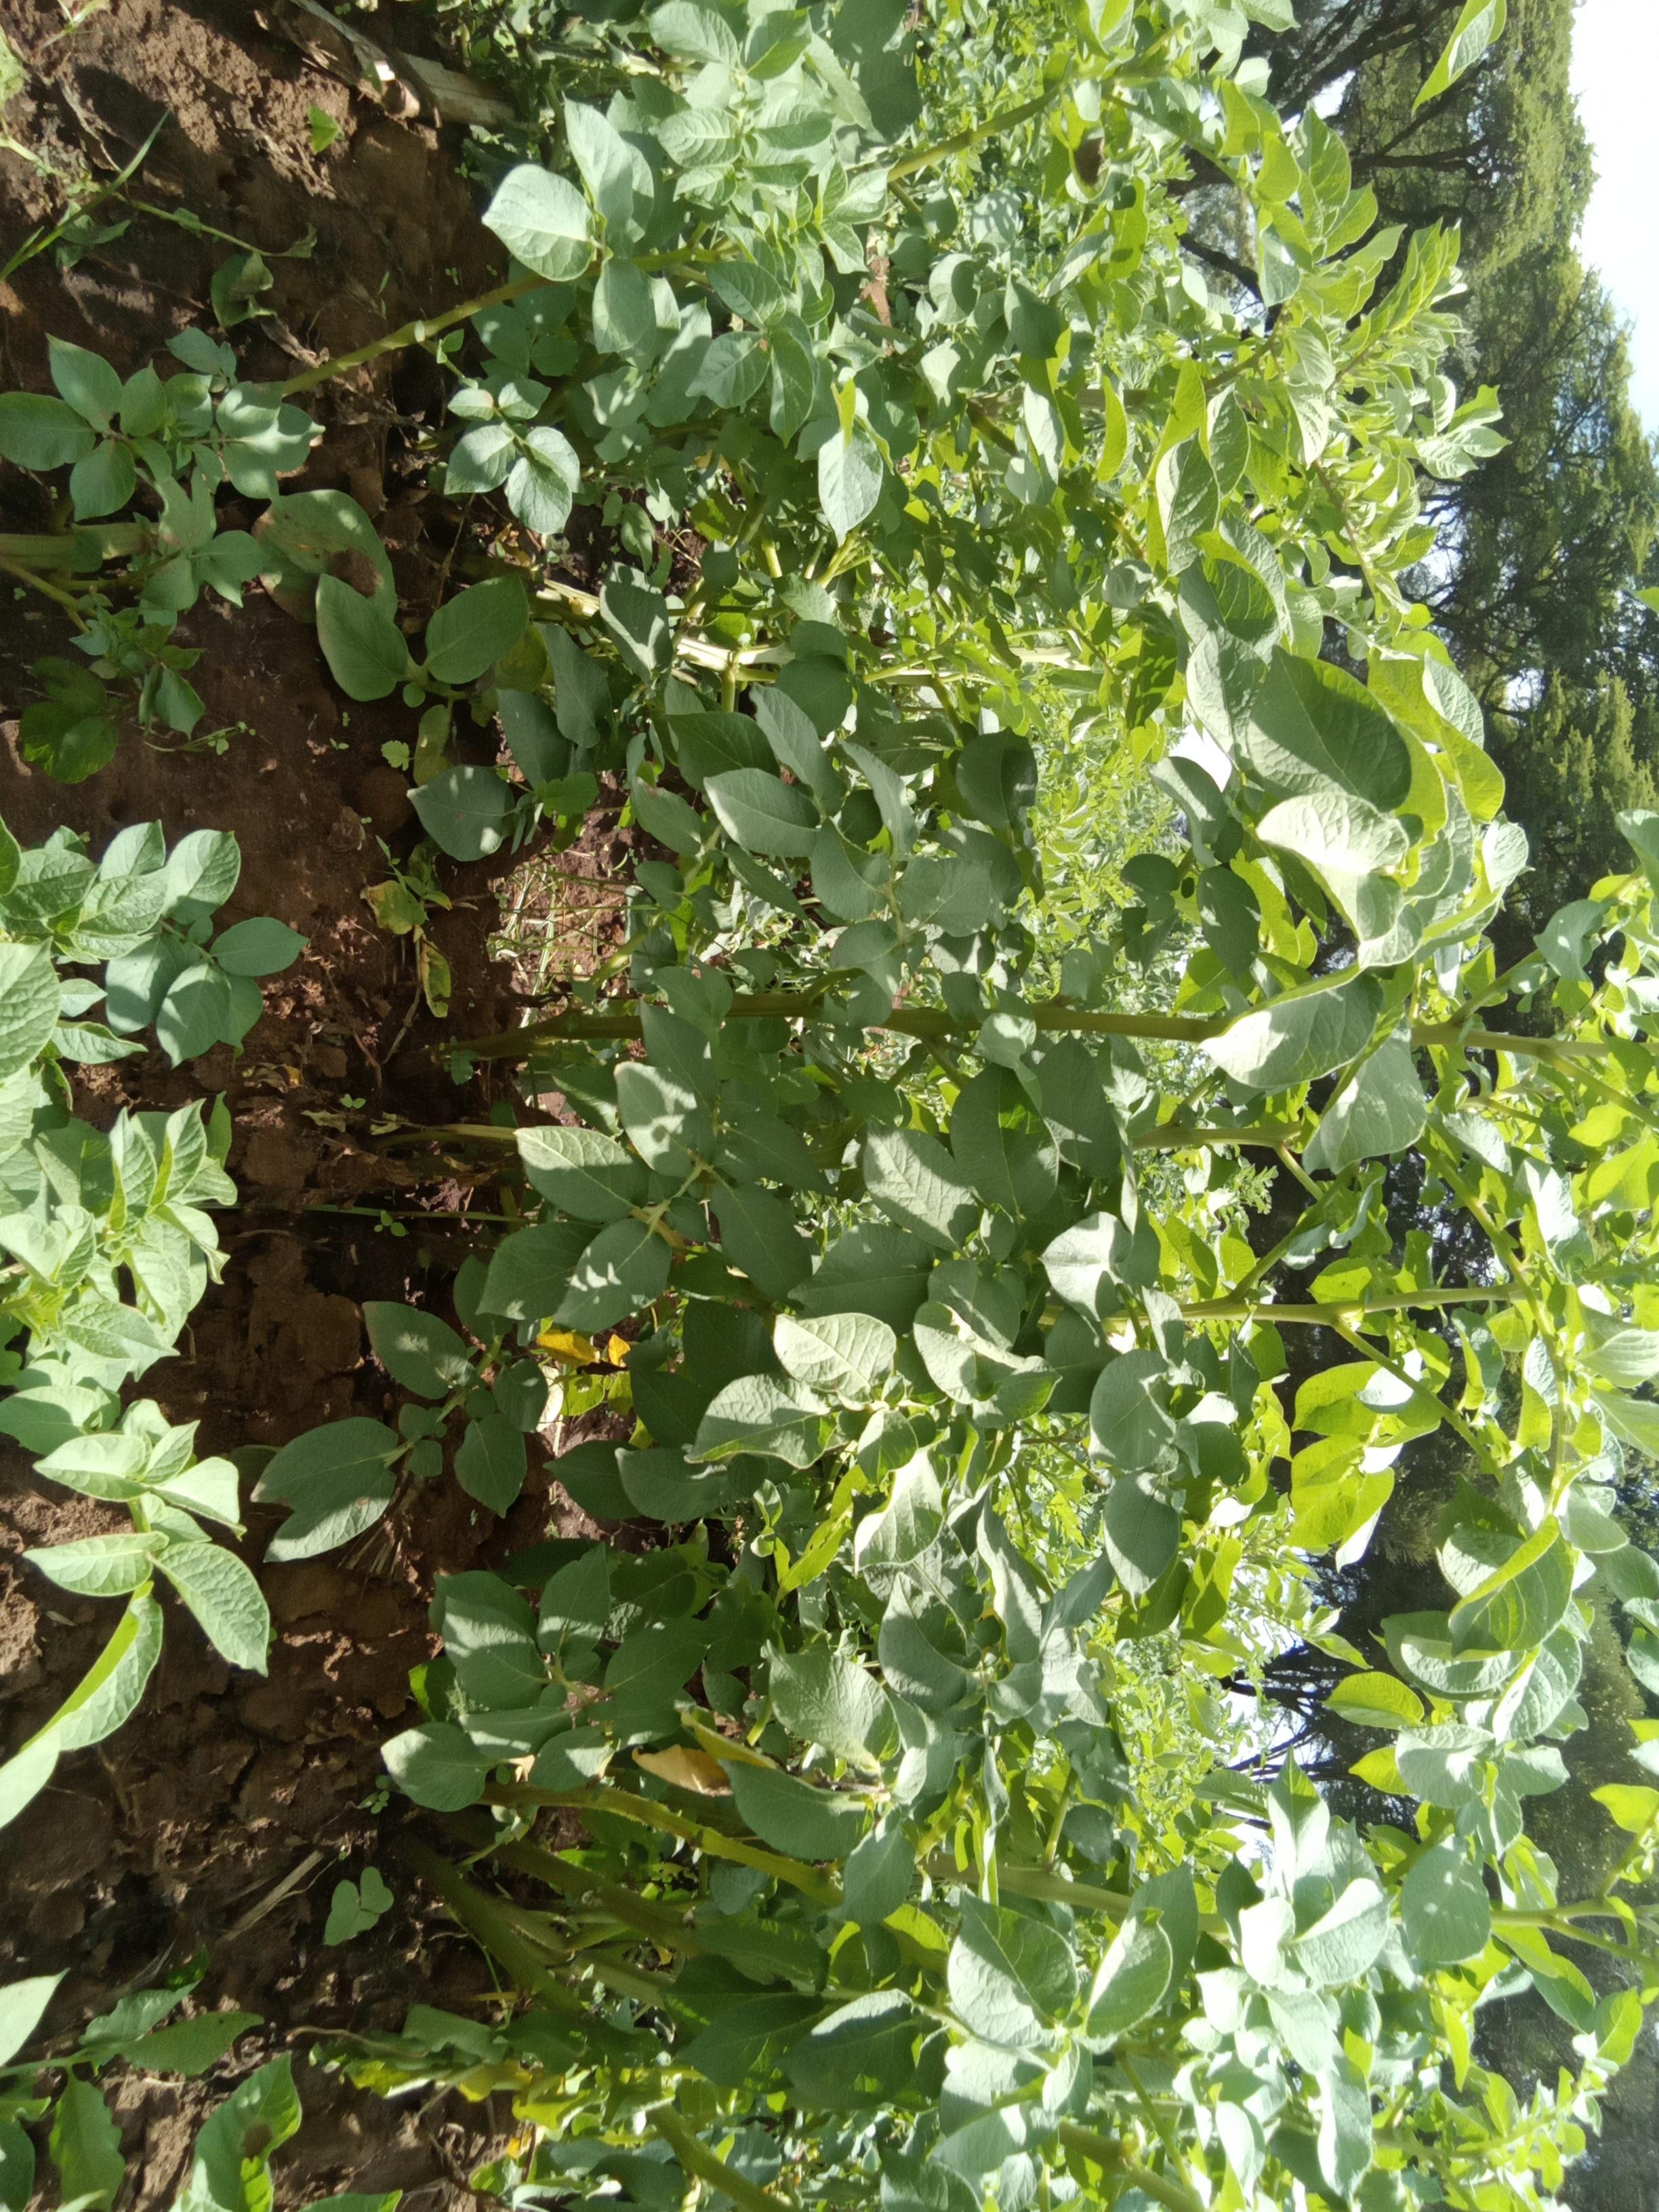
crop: potato
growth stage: vegetative
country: Kenya
